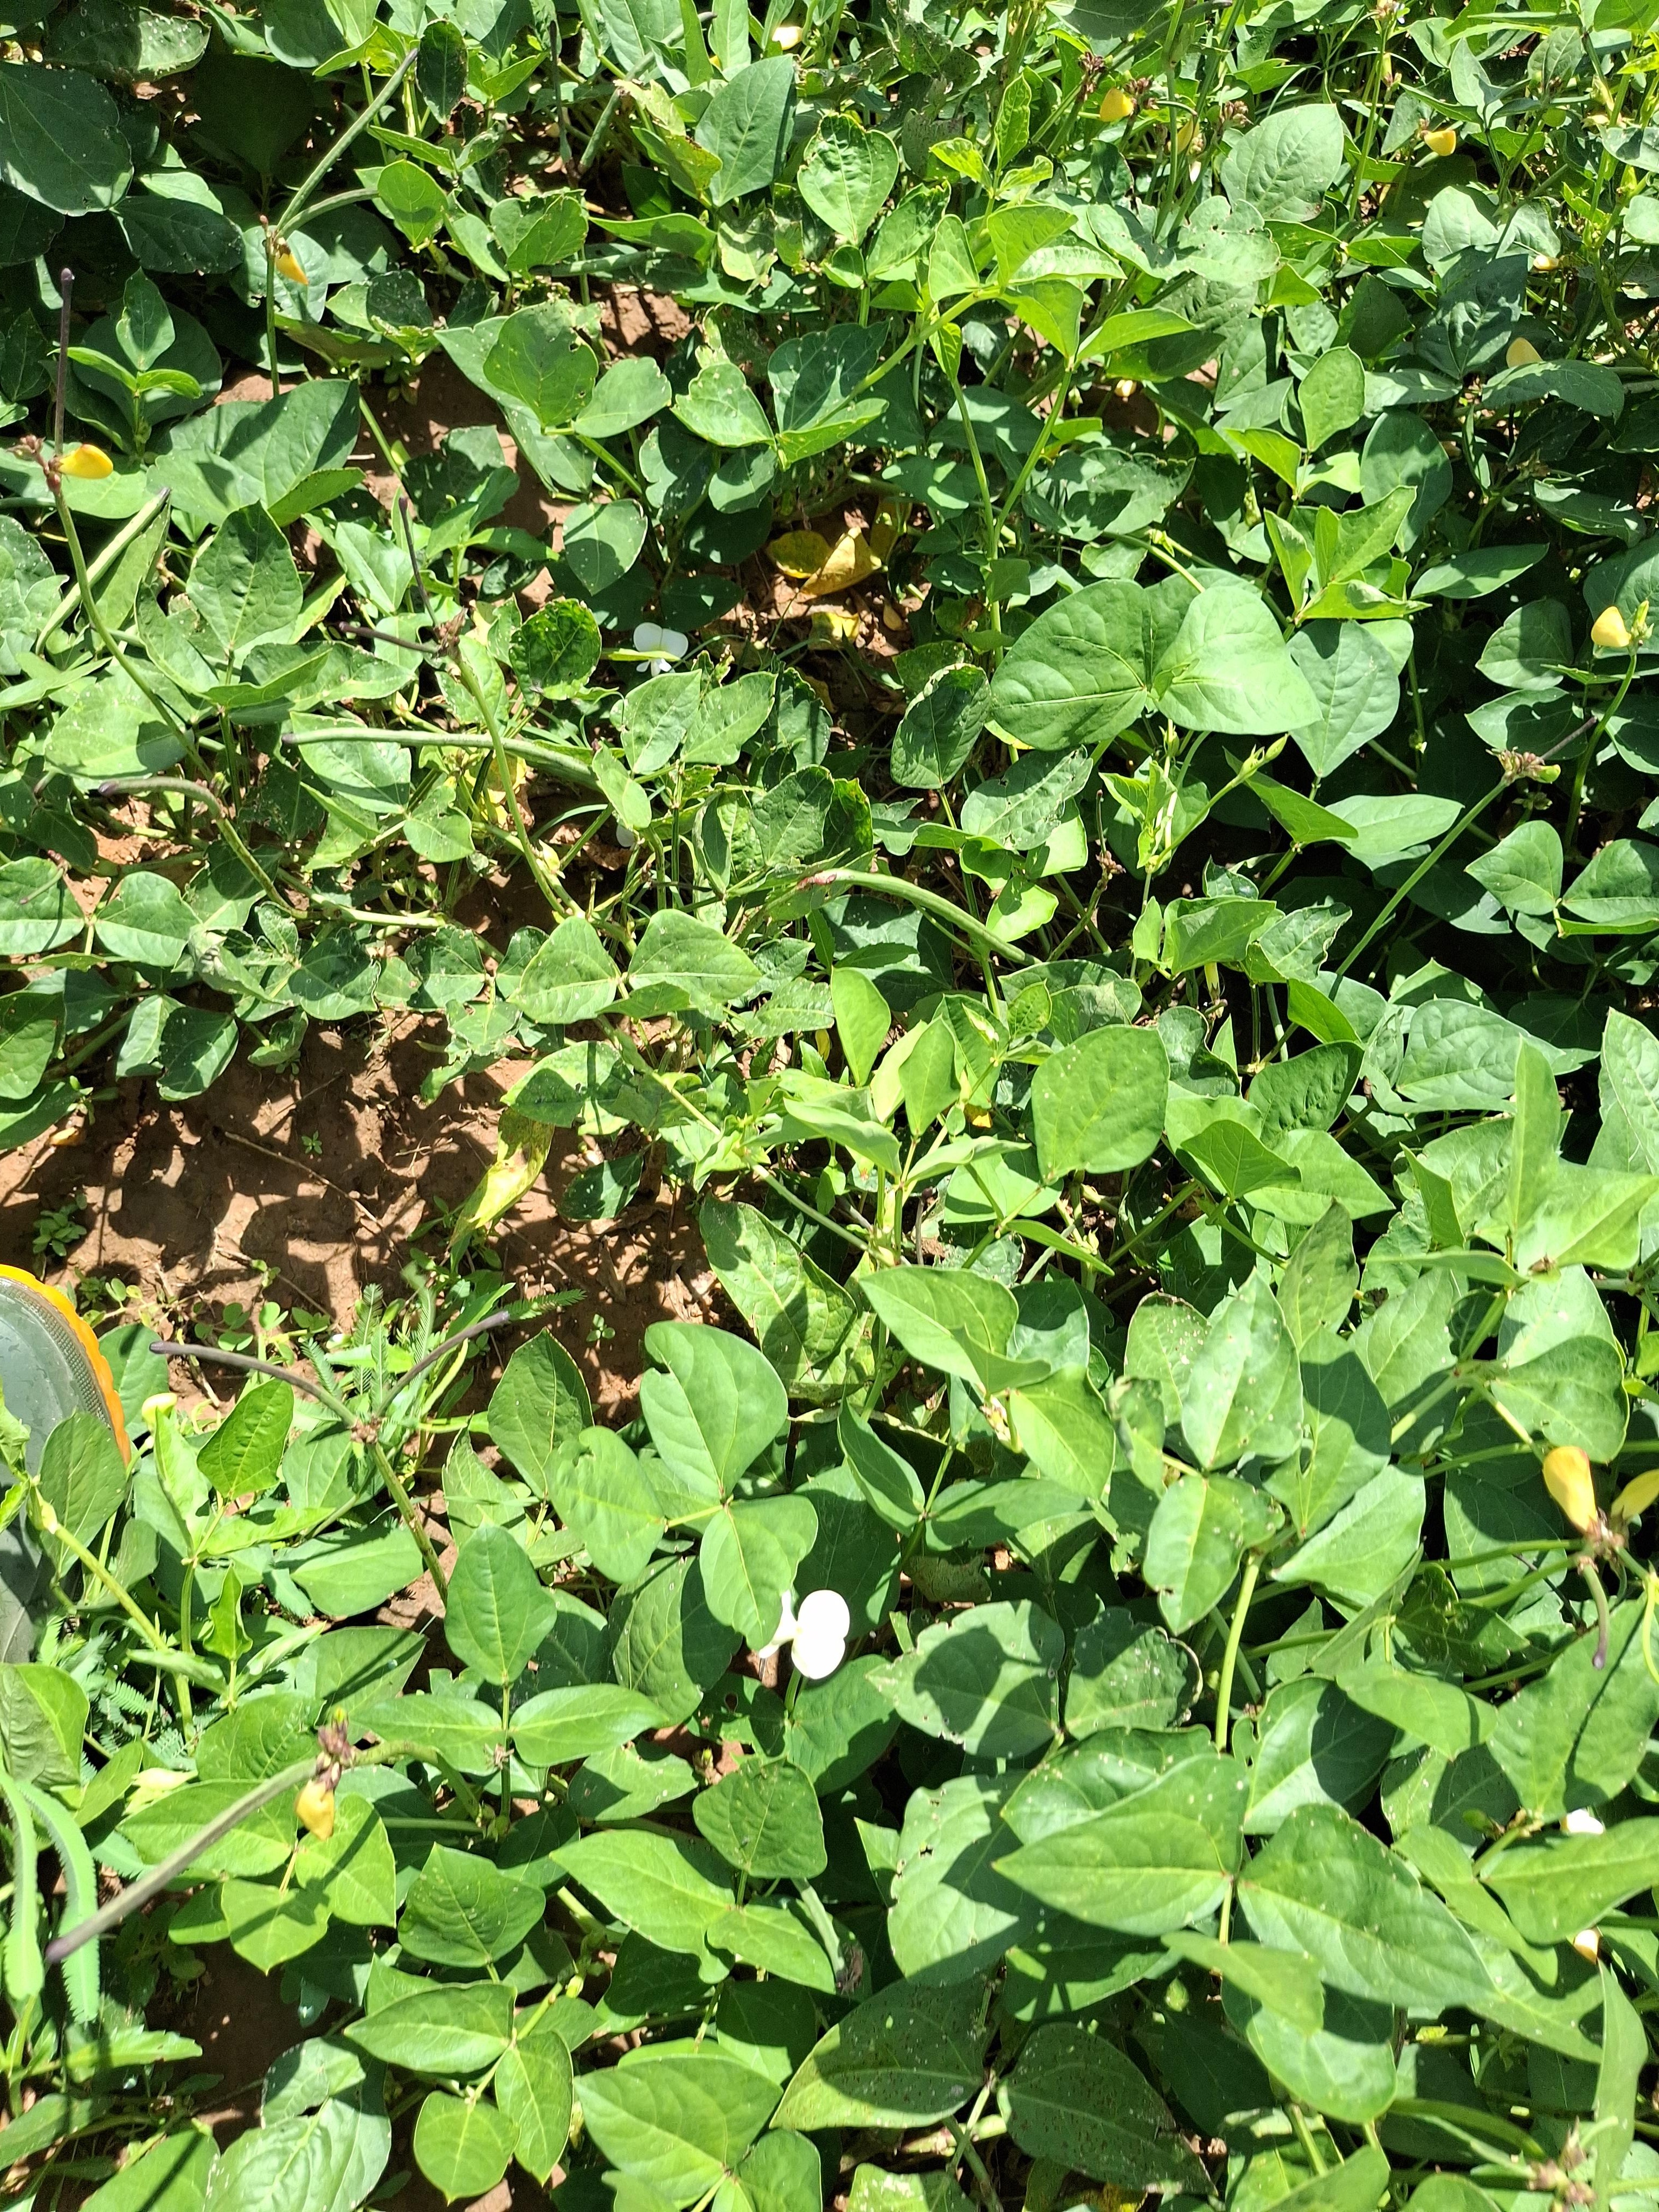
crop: cowpea
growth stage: development pod
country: Nigeria
